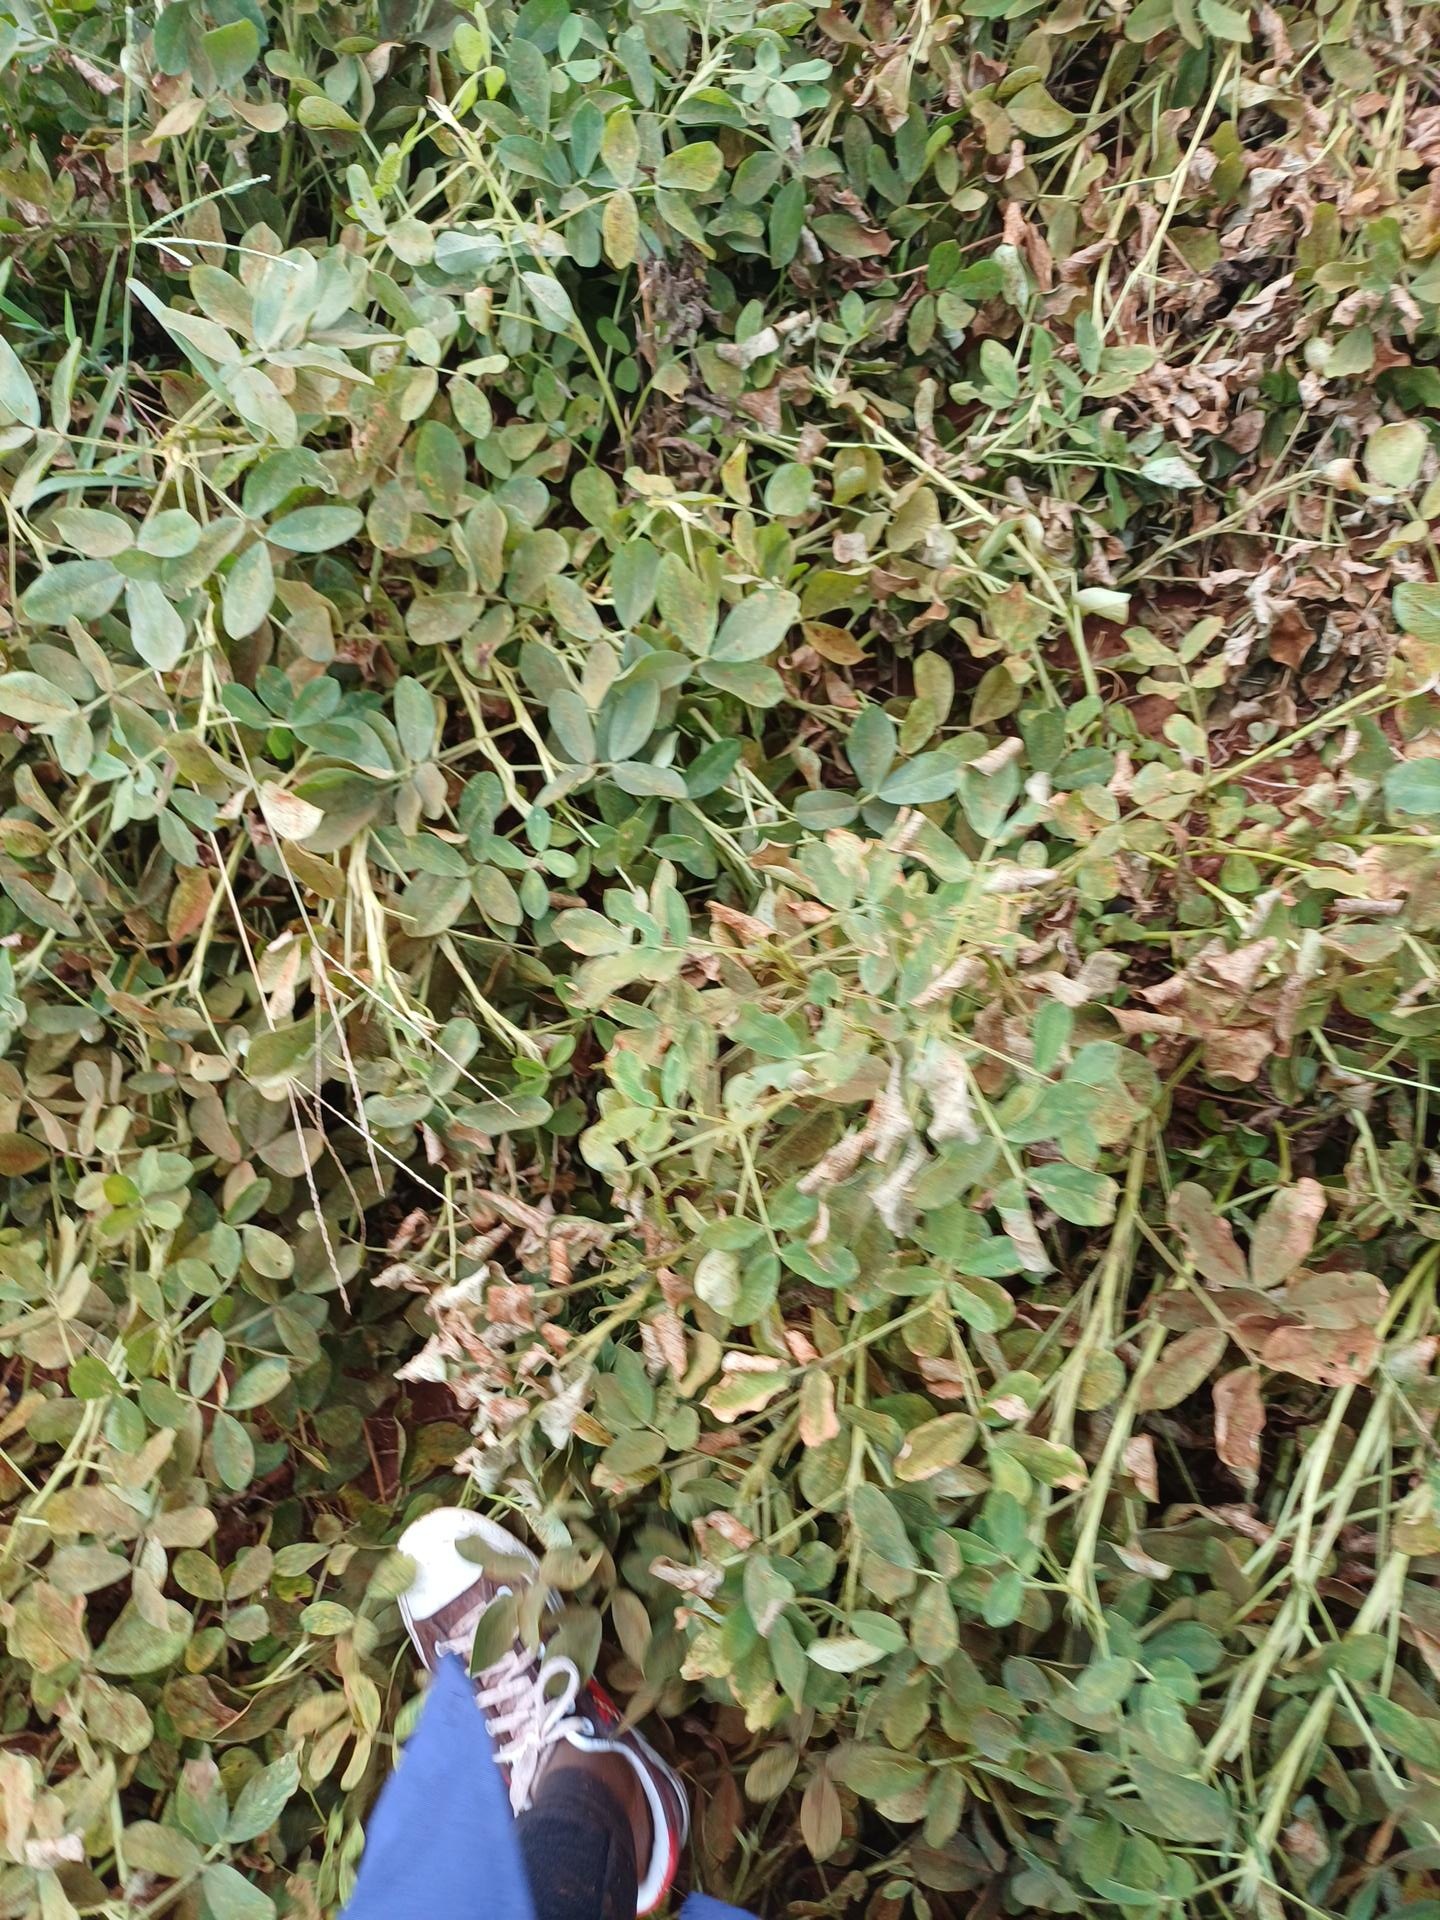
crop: groundnut
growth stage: maturity
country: Kenya
